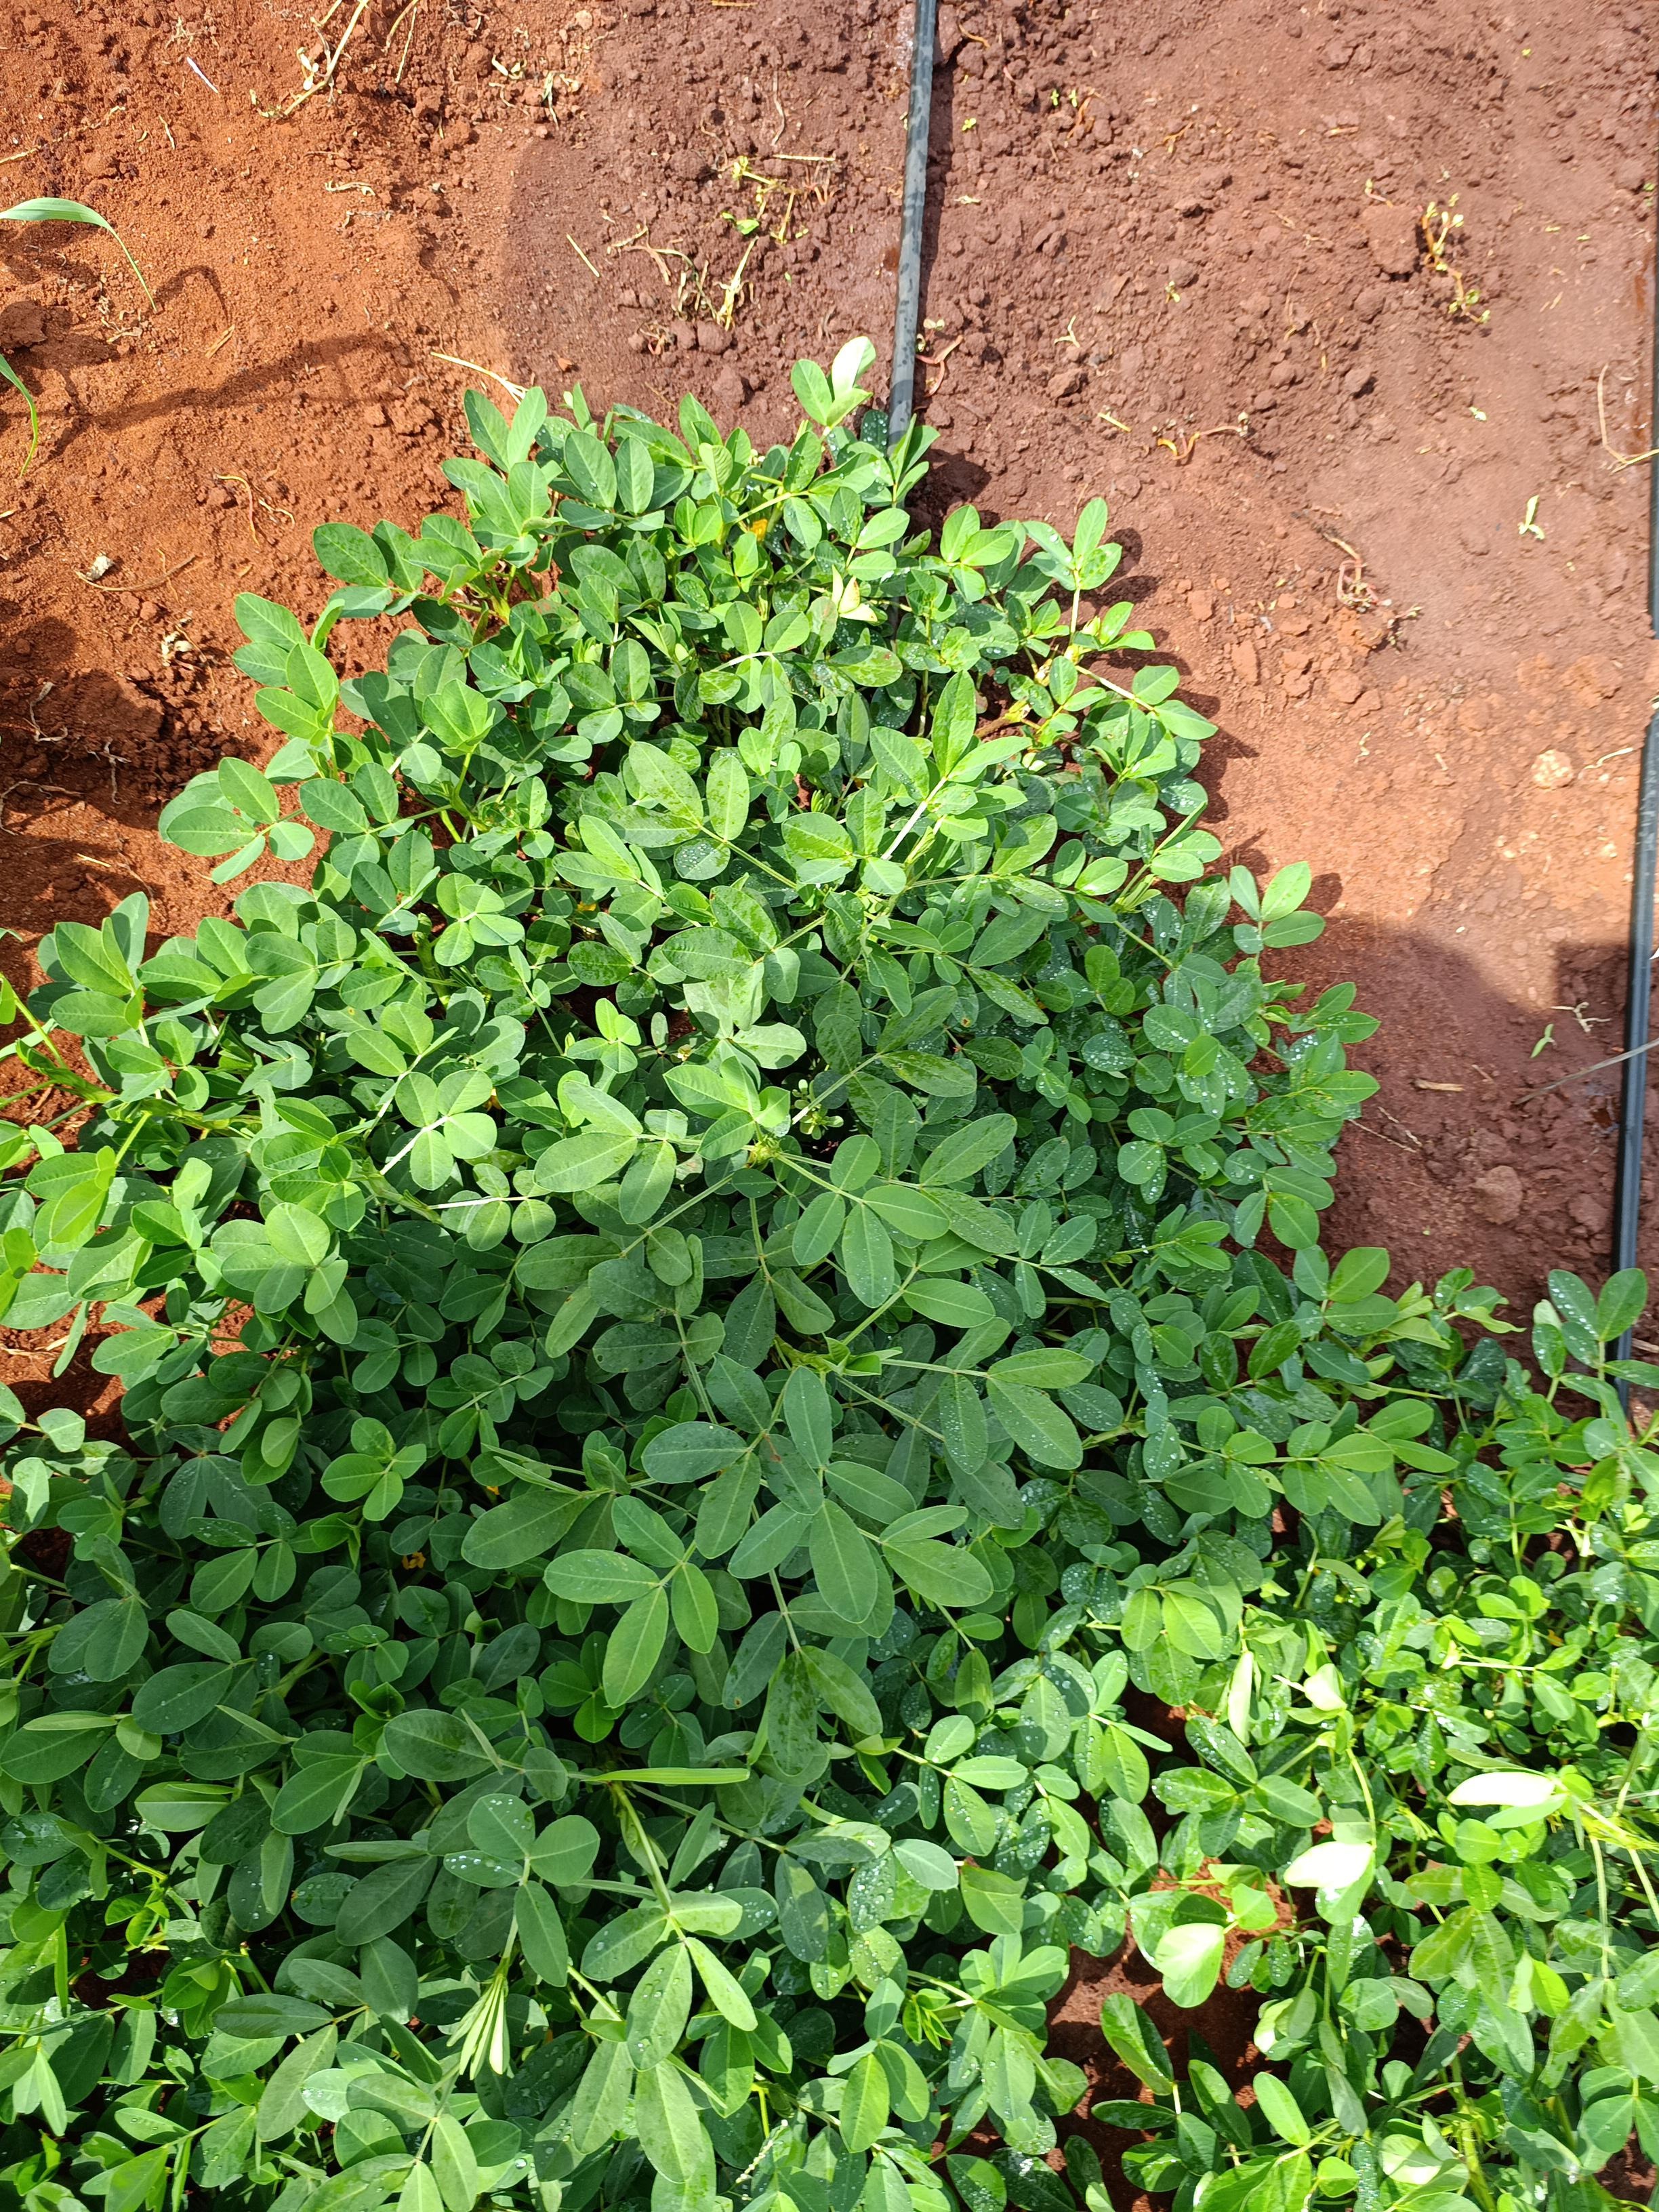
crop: groundnut
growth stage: flowering
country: Kenya
